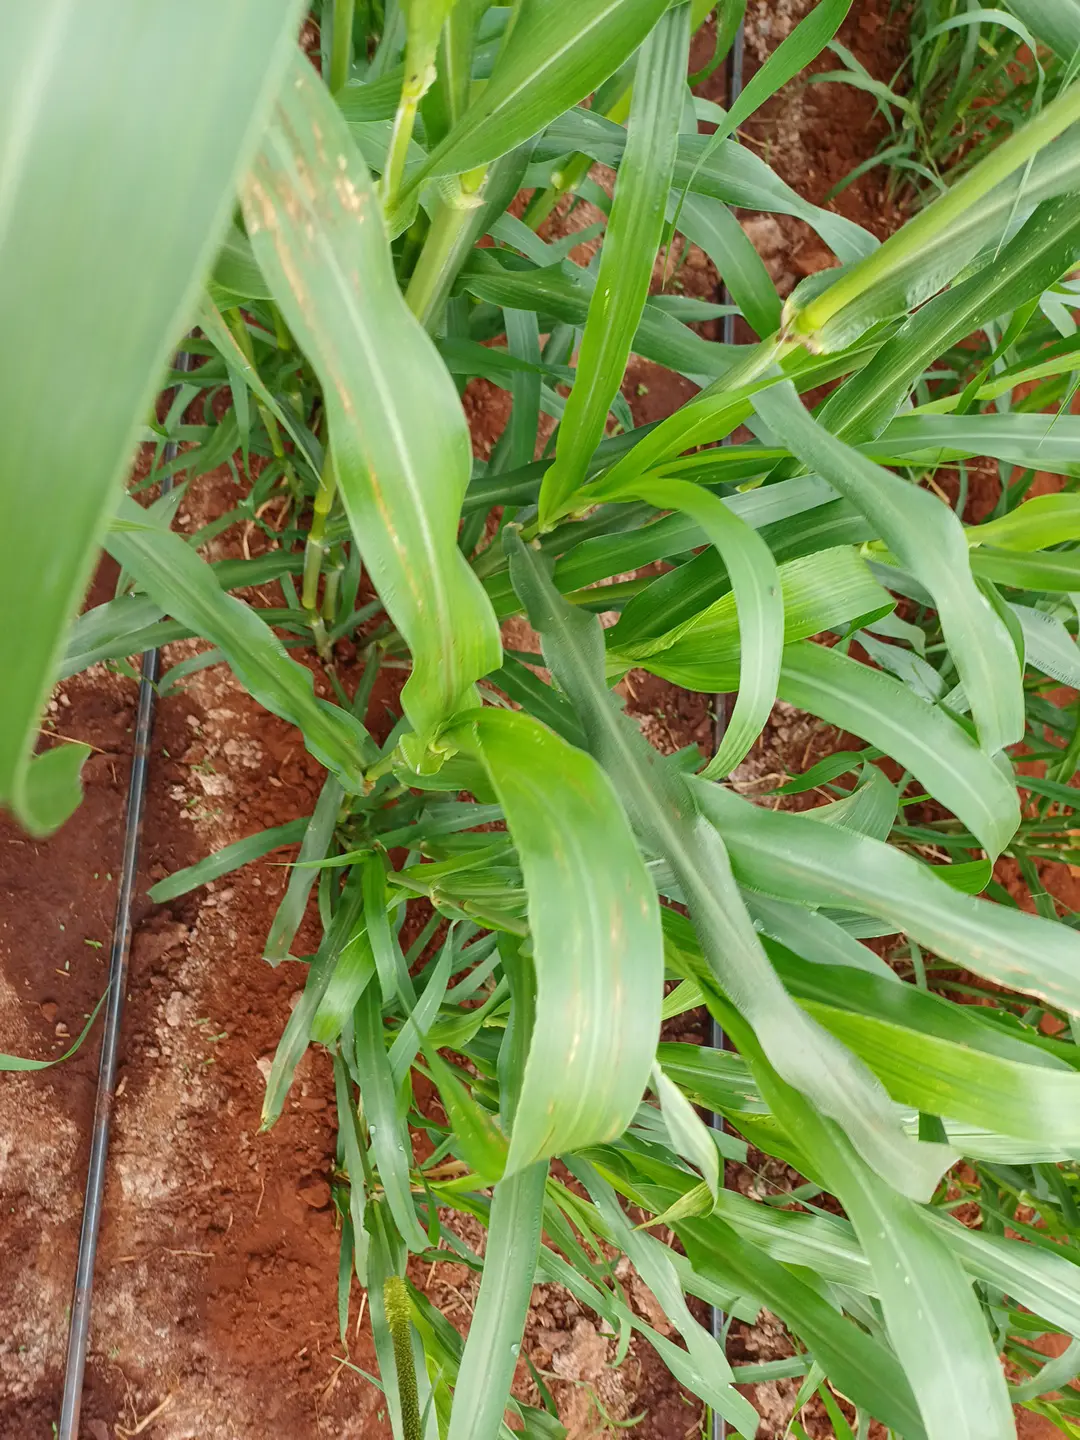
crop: pearl millet
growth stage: flowering
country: Kenya
